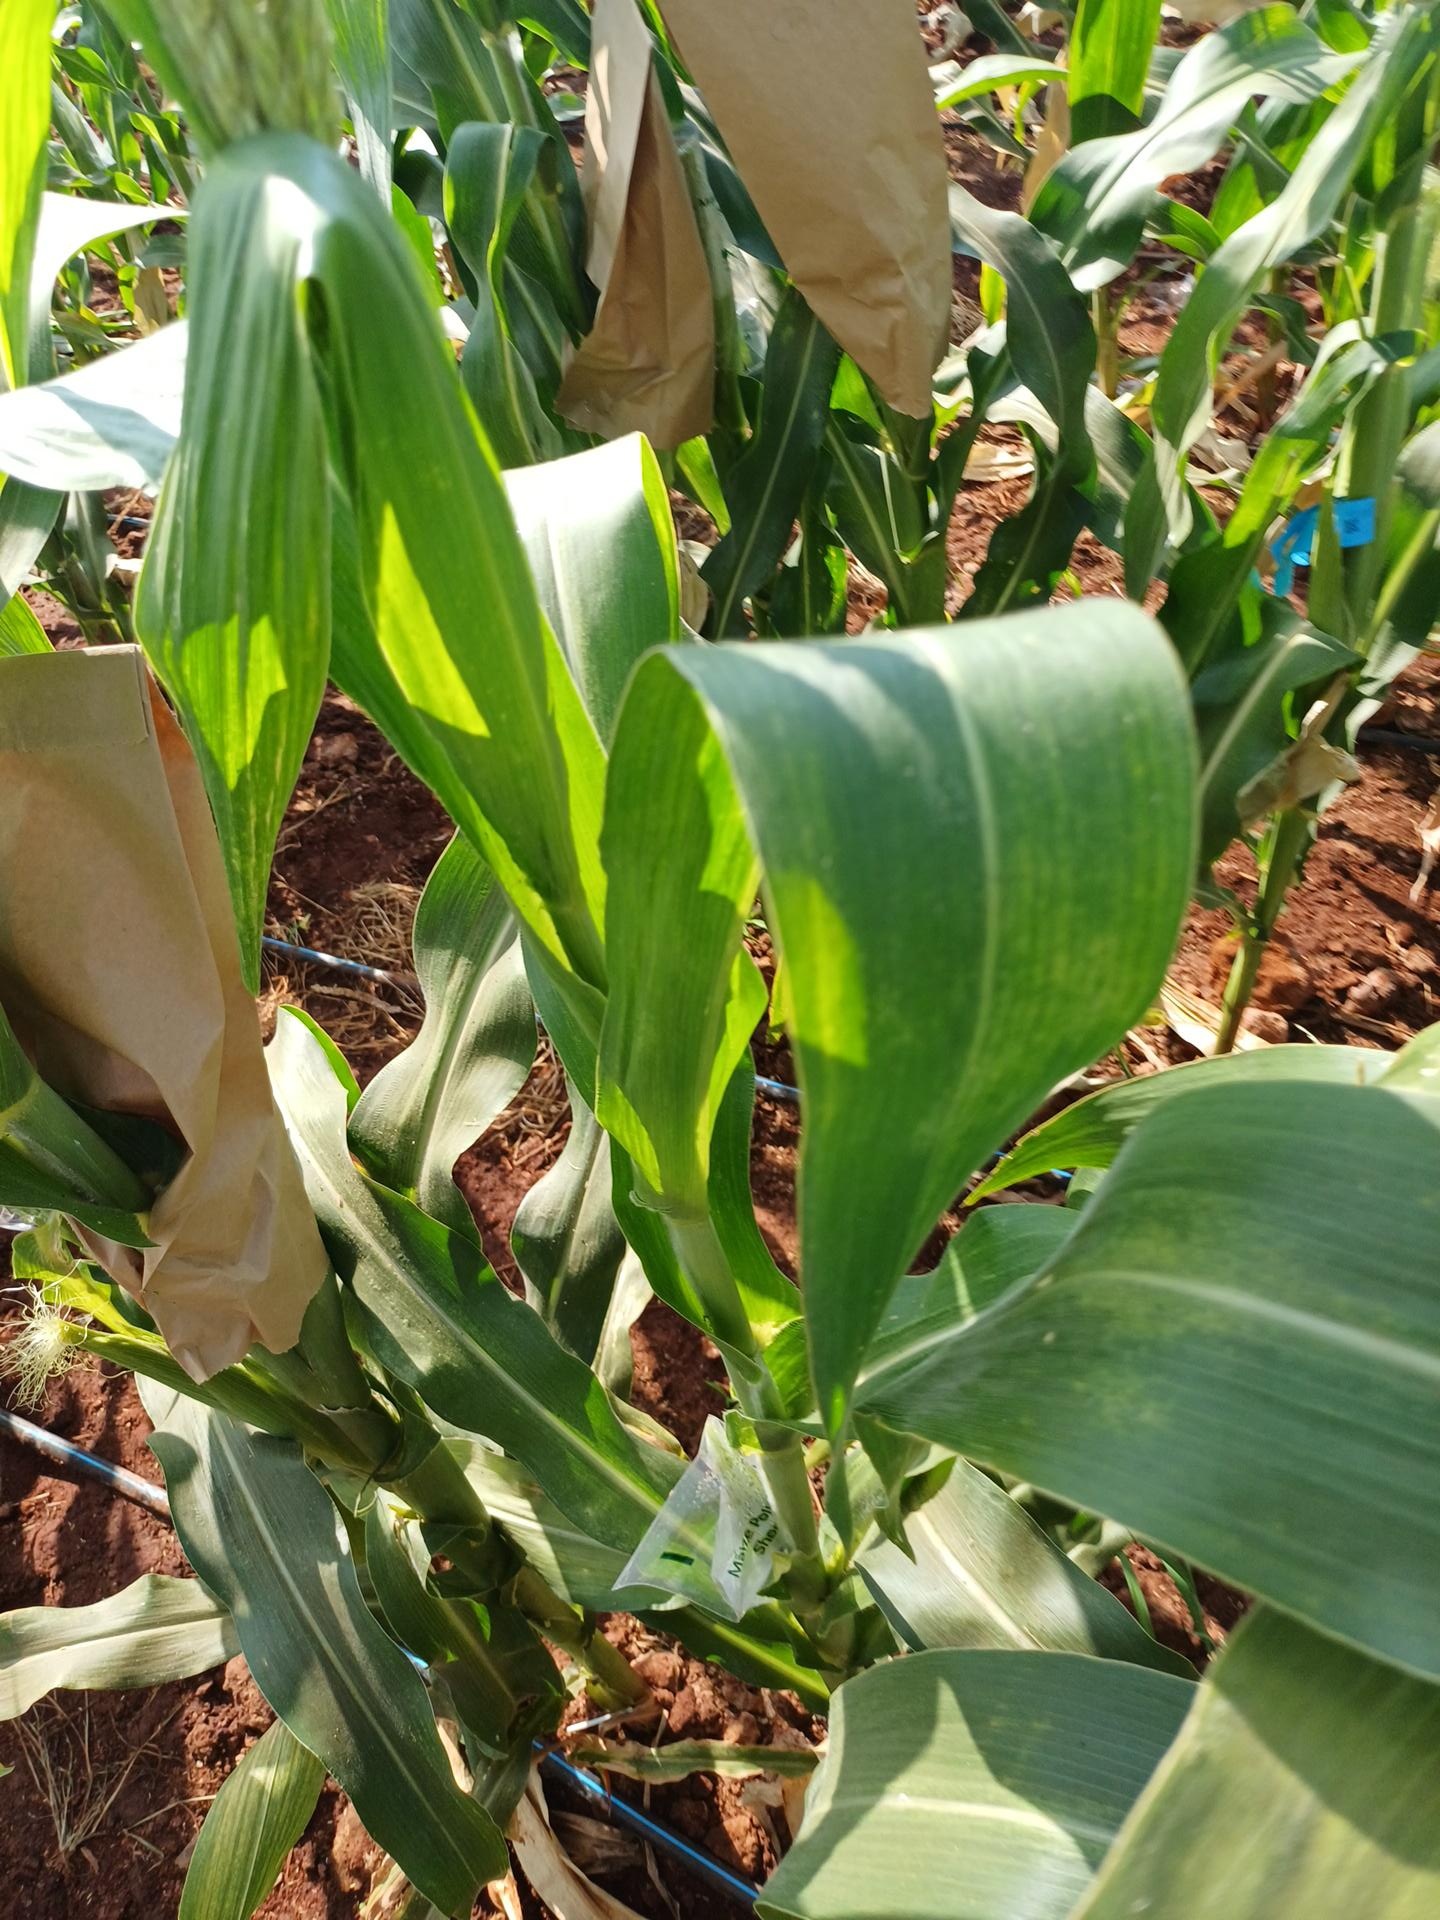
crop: maize
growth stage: flowering
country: Kenya
